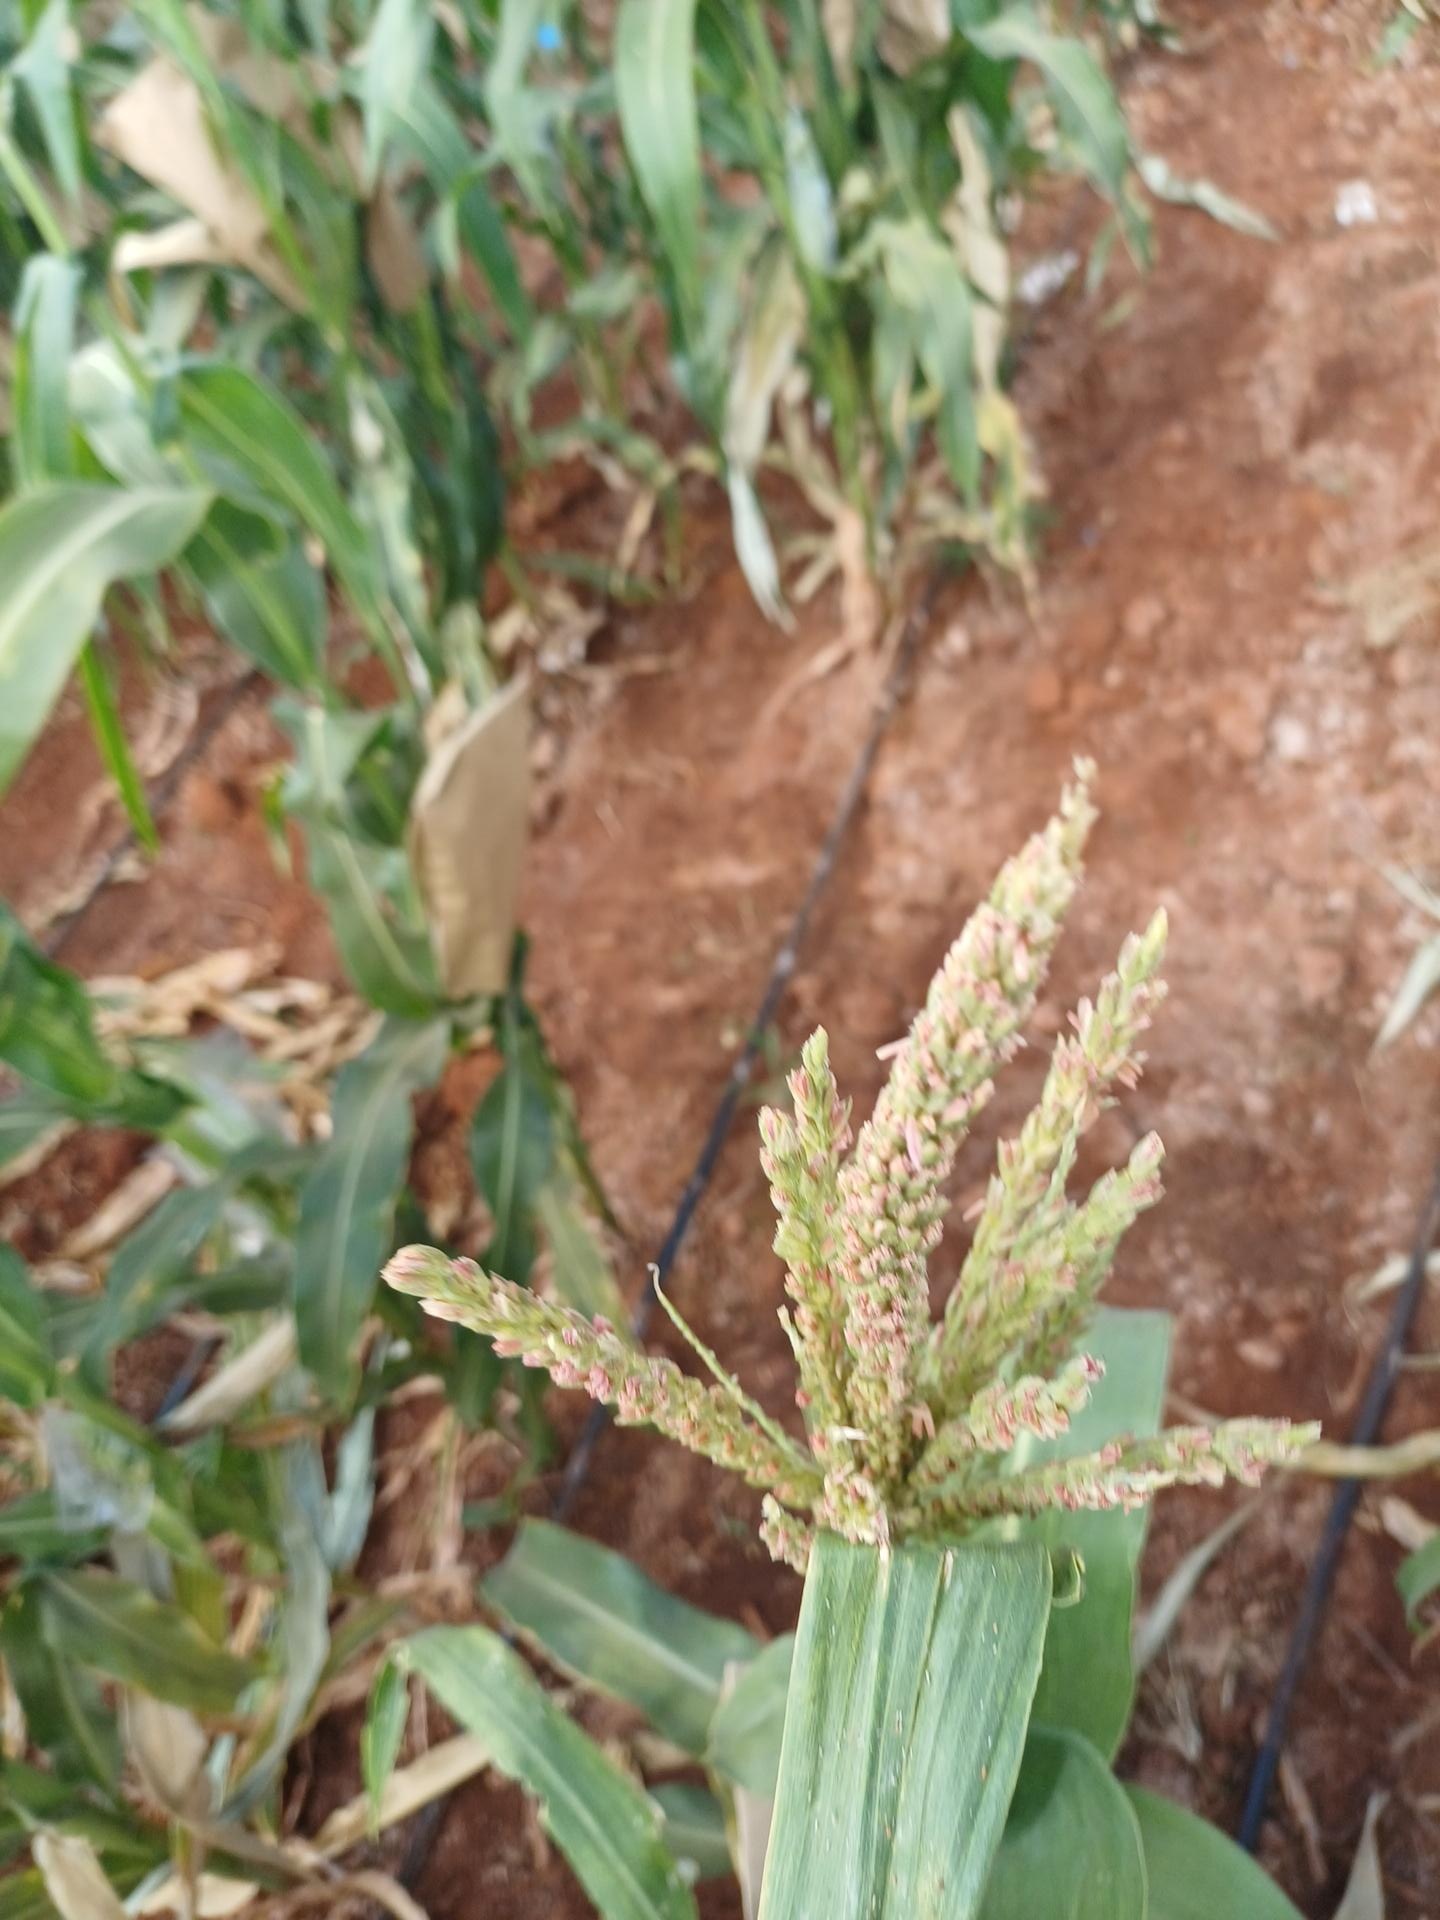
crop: maize
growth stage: flowering
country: Kenya
